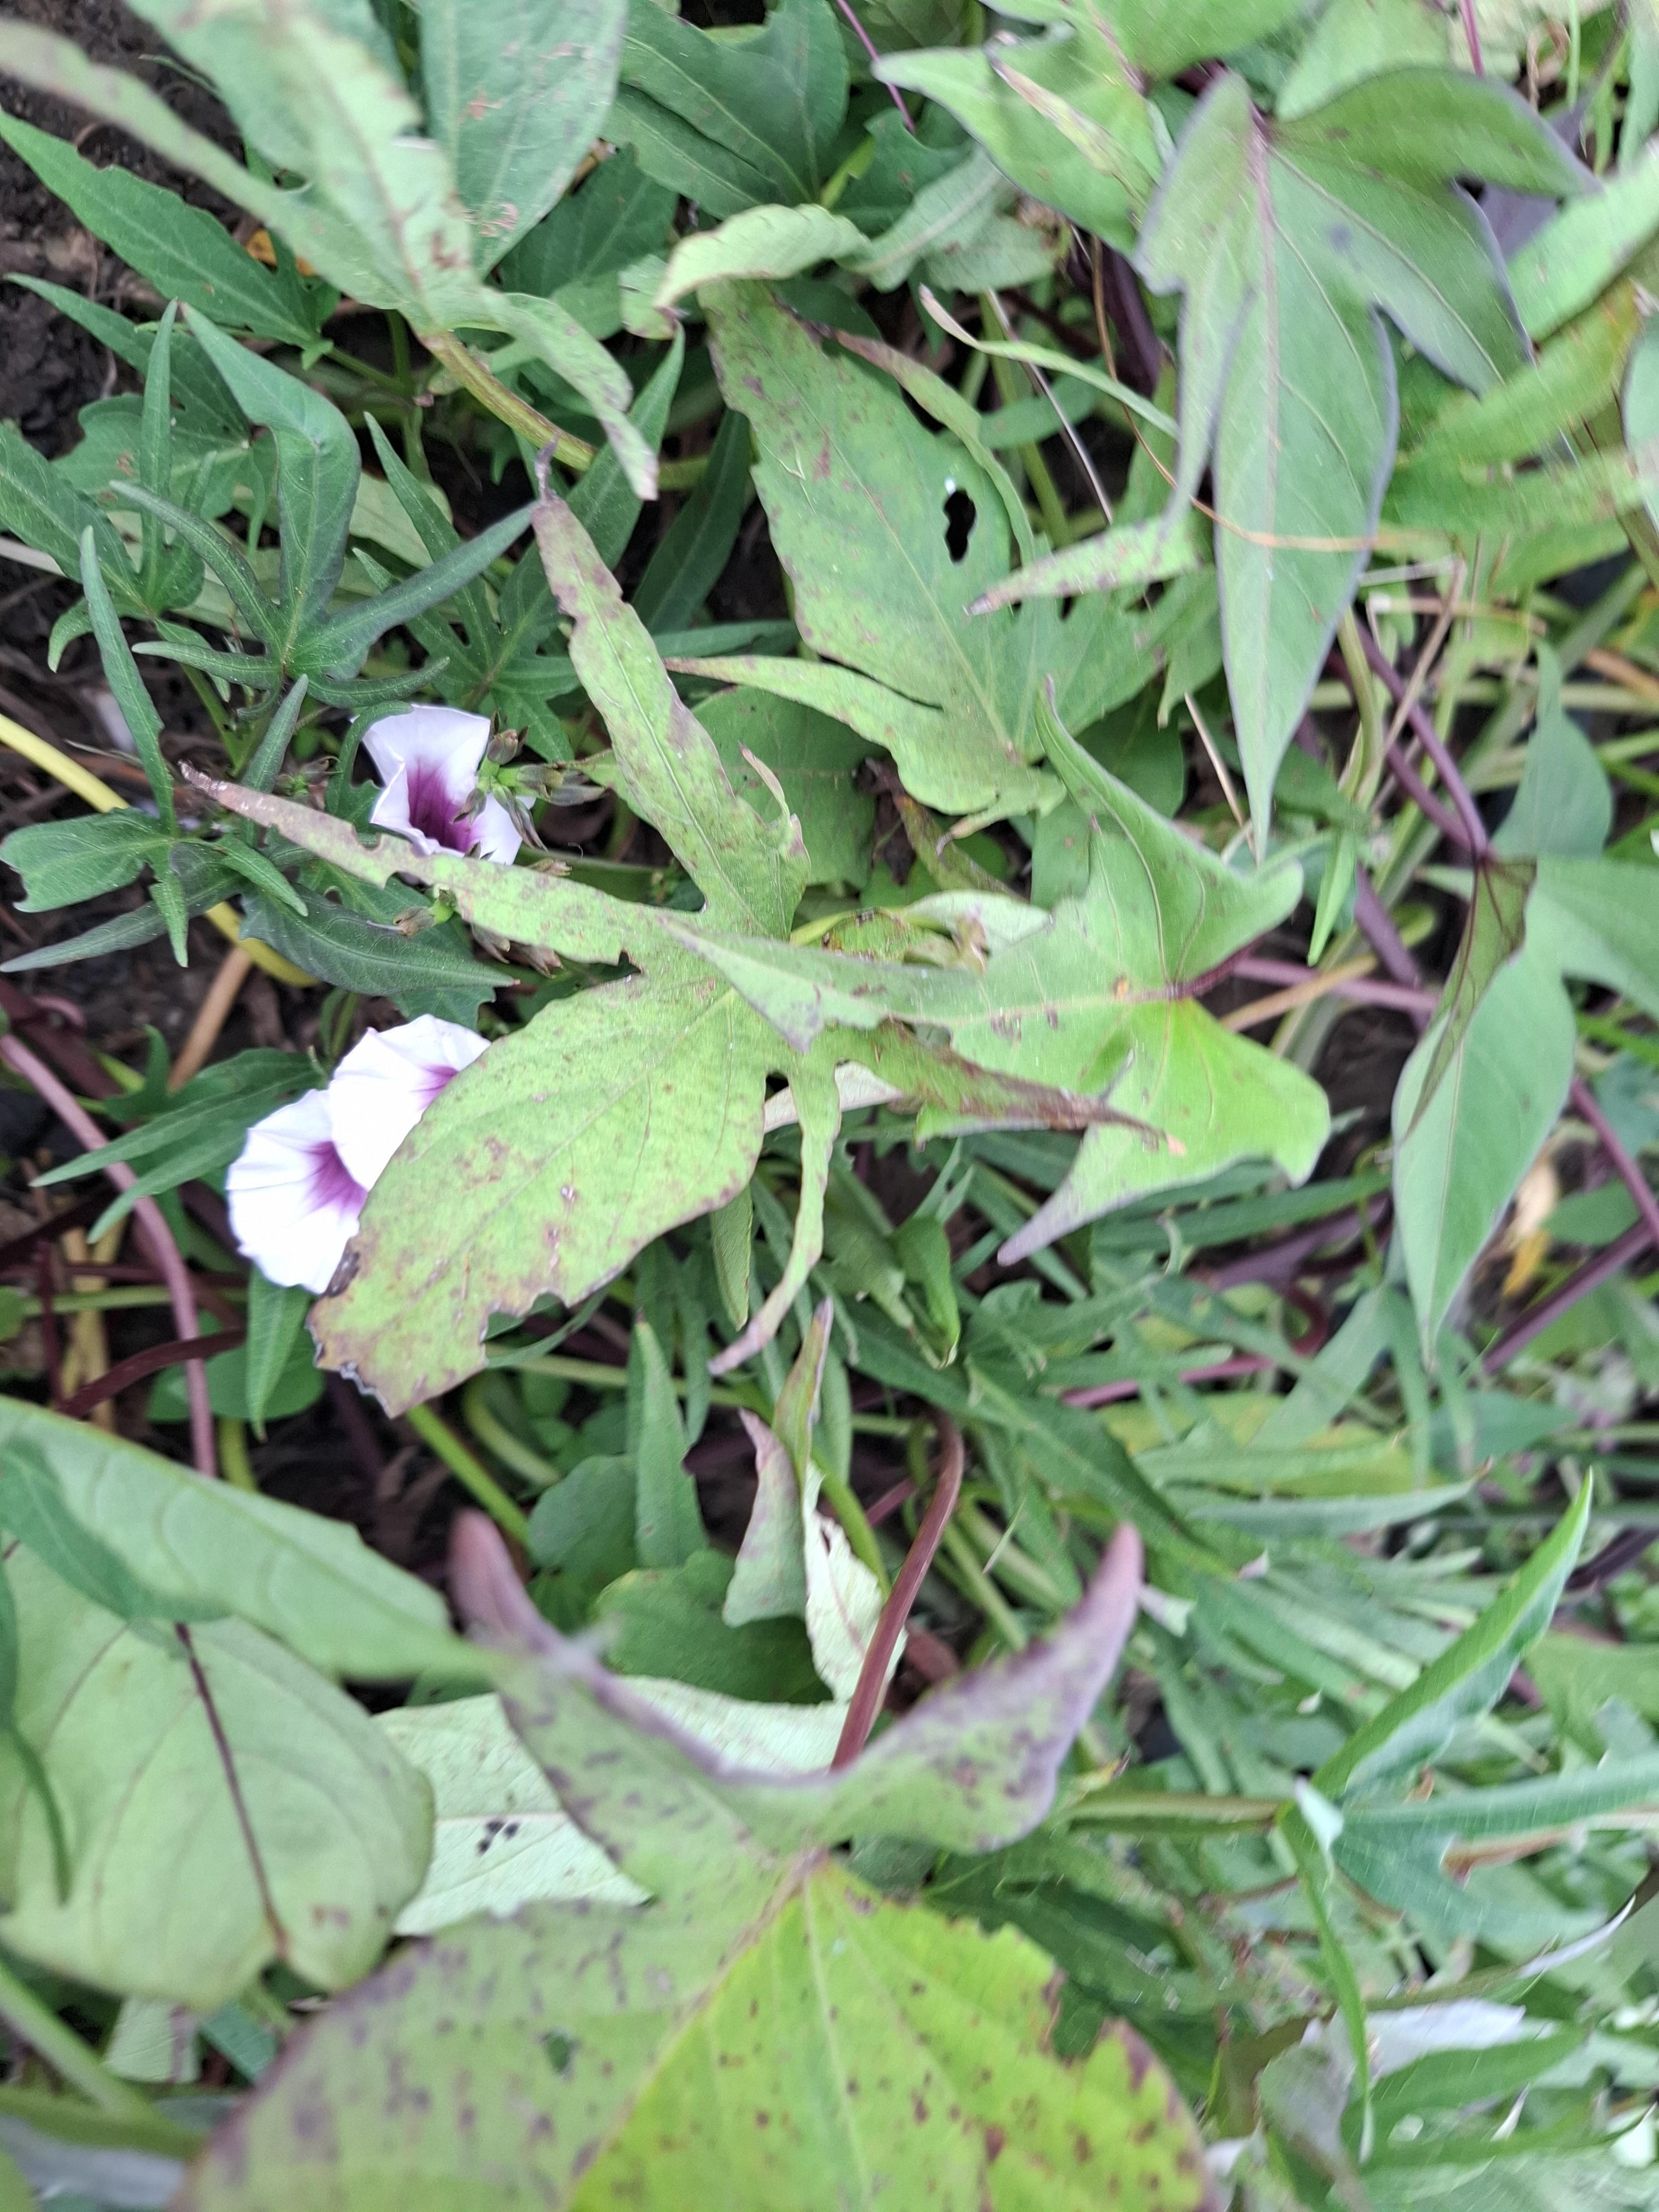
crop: sweet potato
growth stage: flowering
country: Tanzania
